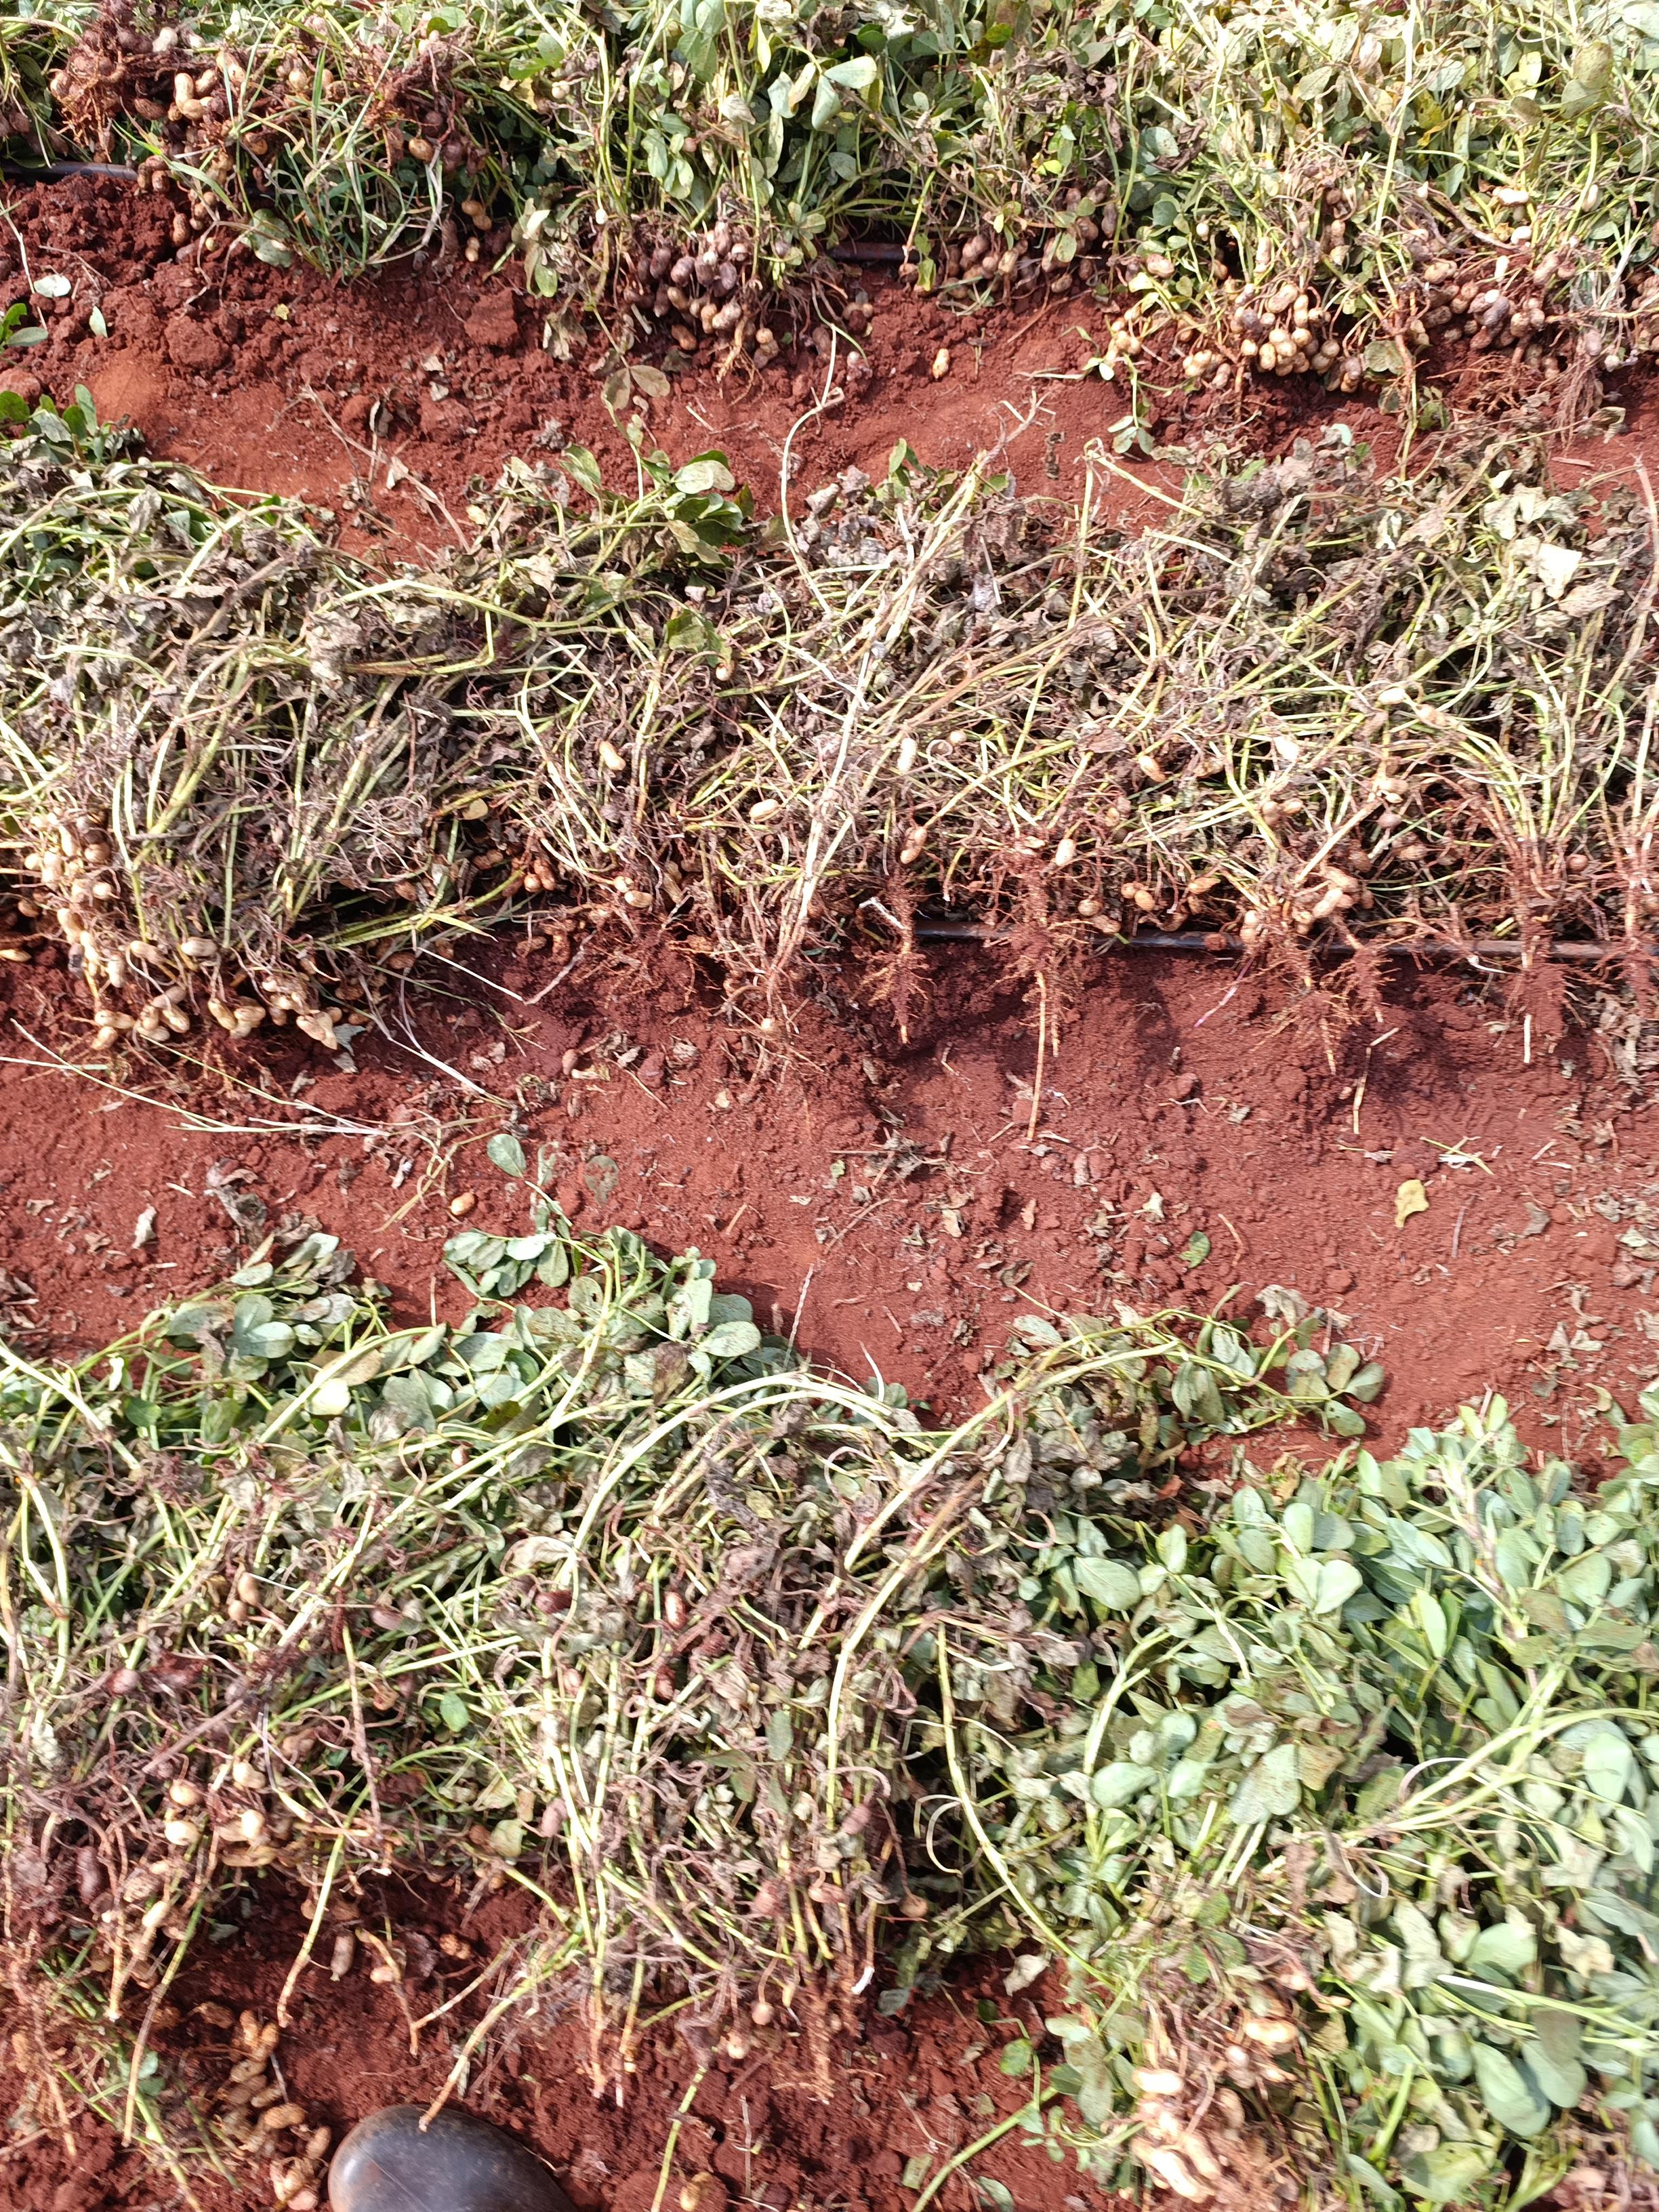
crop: groundnut
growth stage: harvest
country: Kenya
